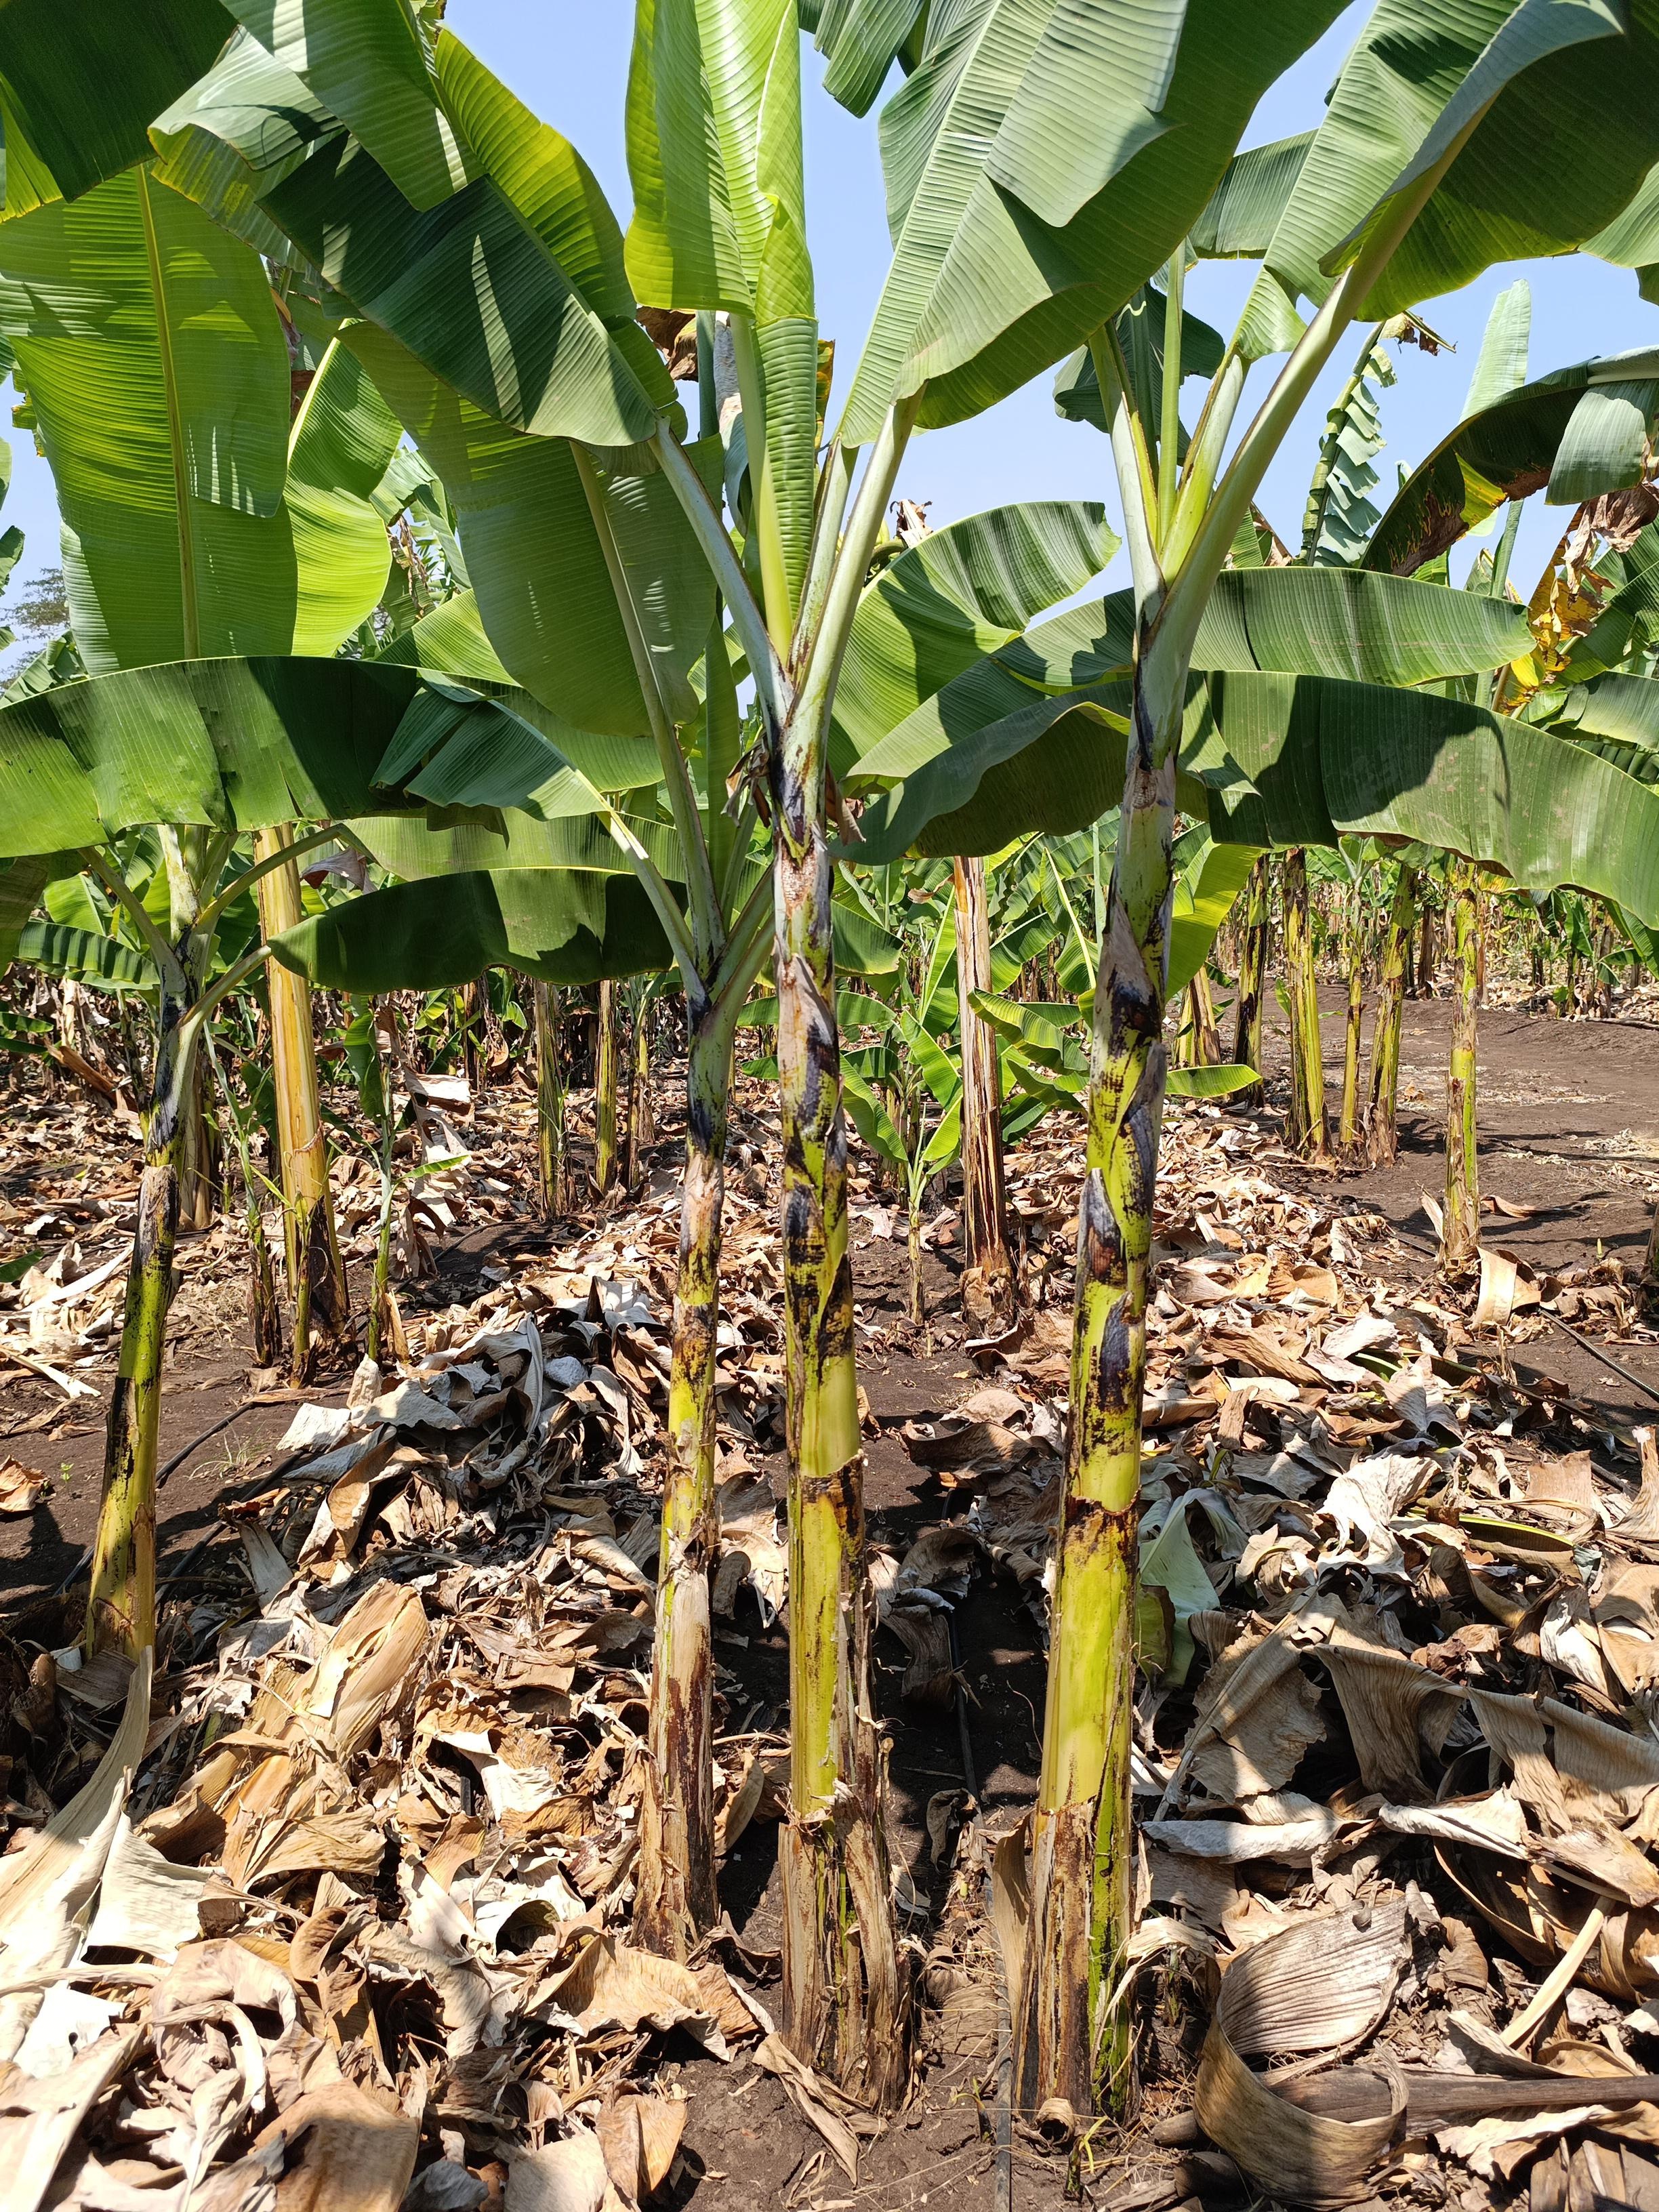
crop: banana
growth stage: vegetative
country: Tanzania
